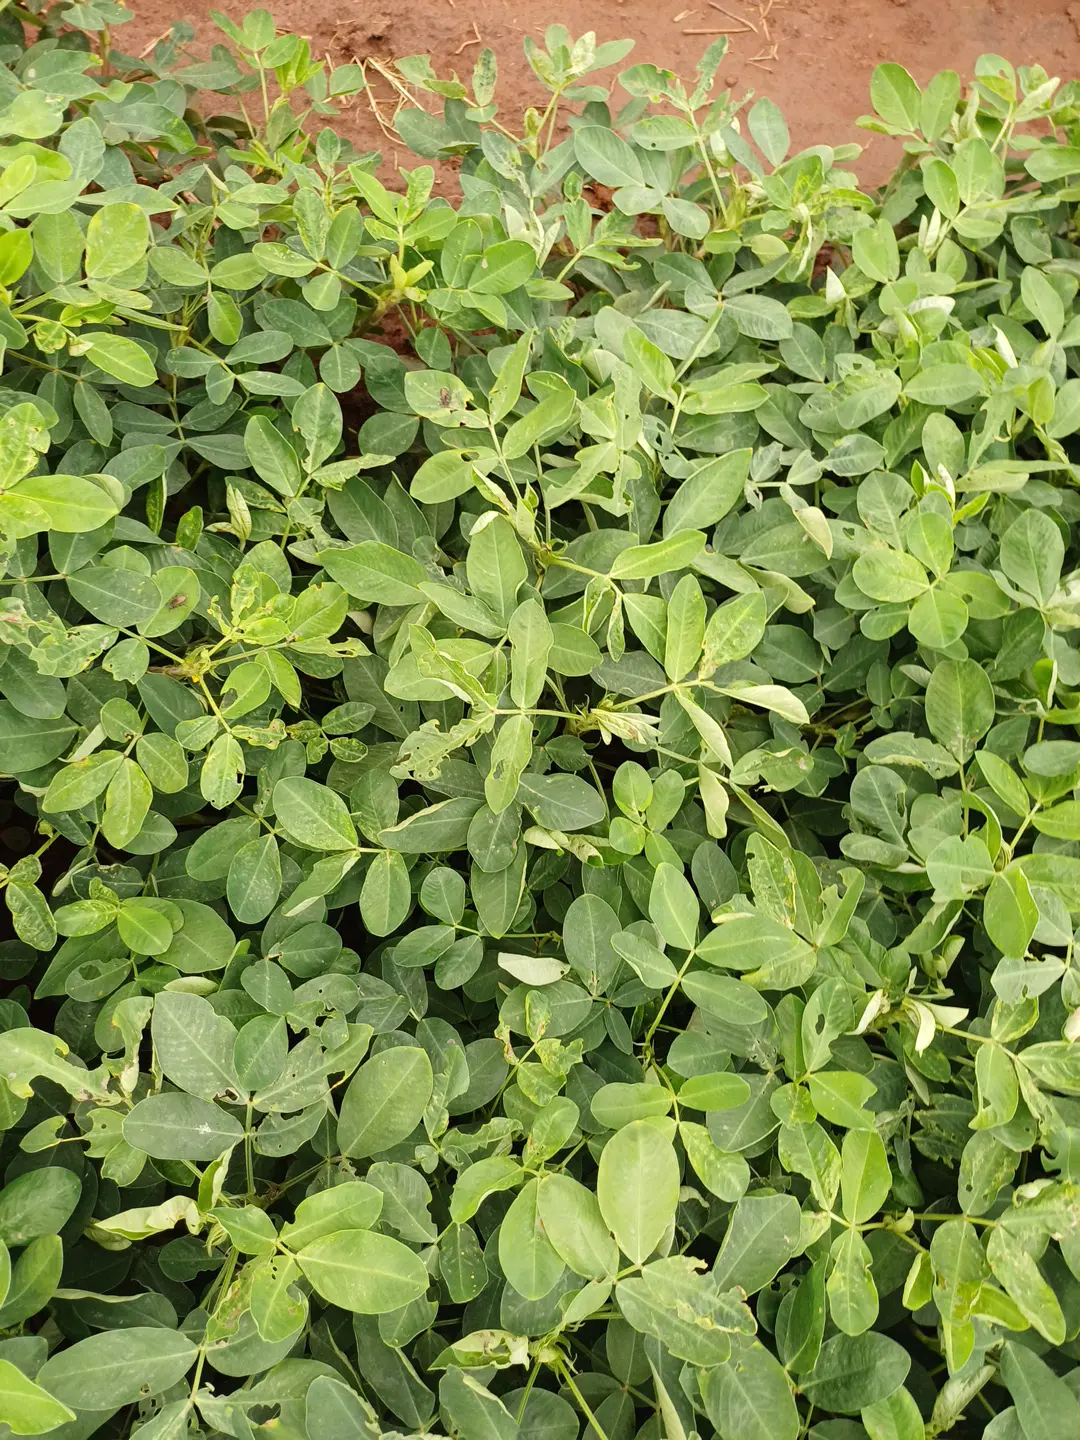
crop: groundnut
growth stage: flowering
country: Kenya
